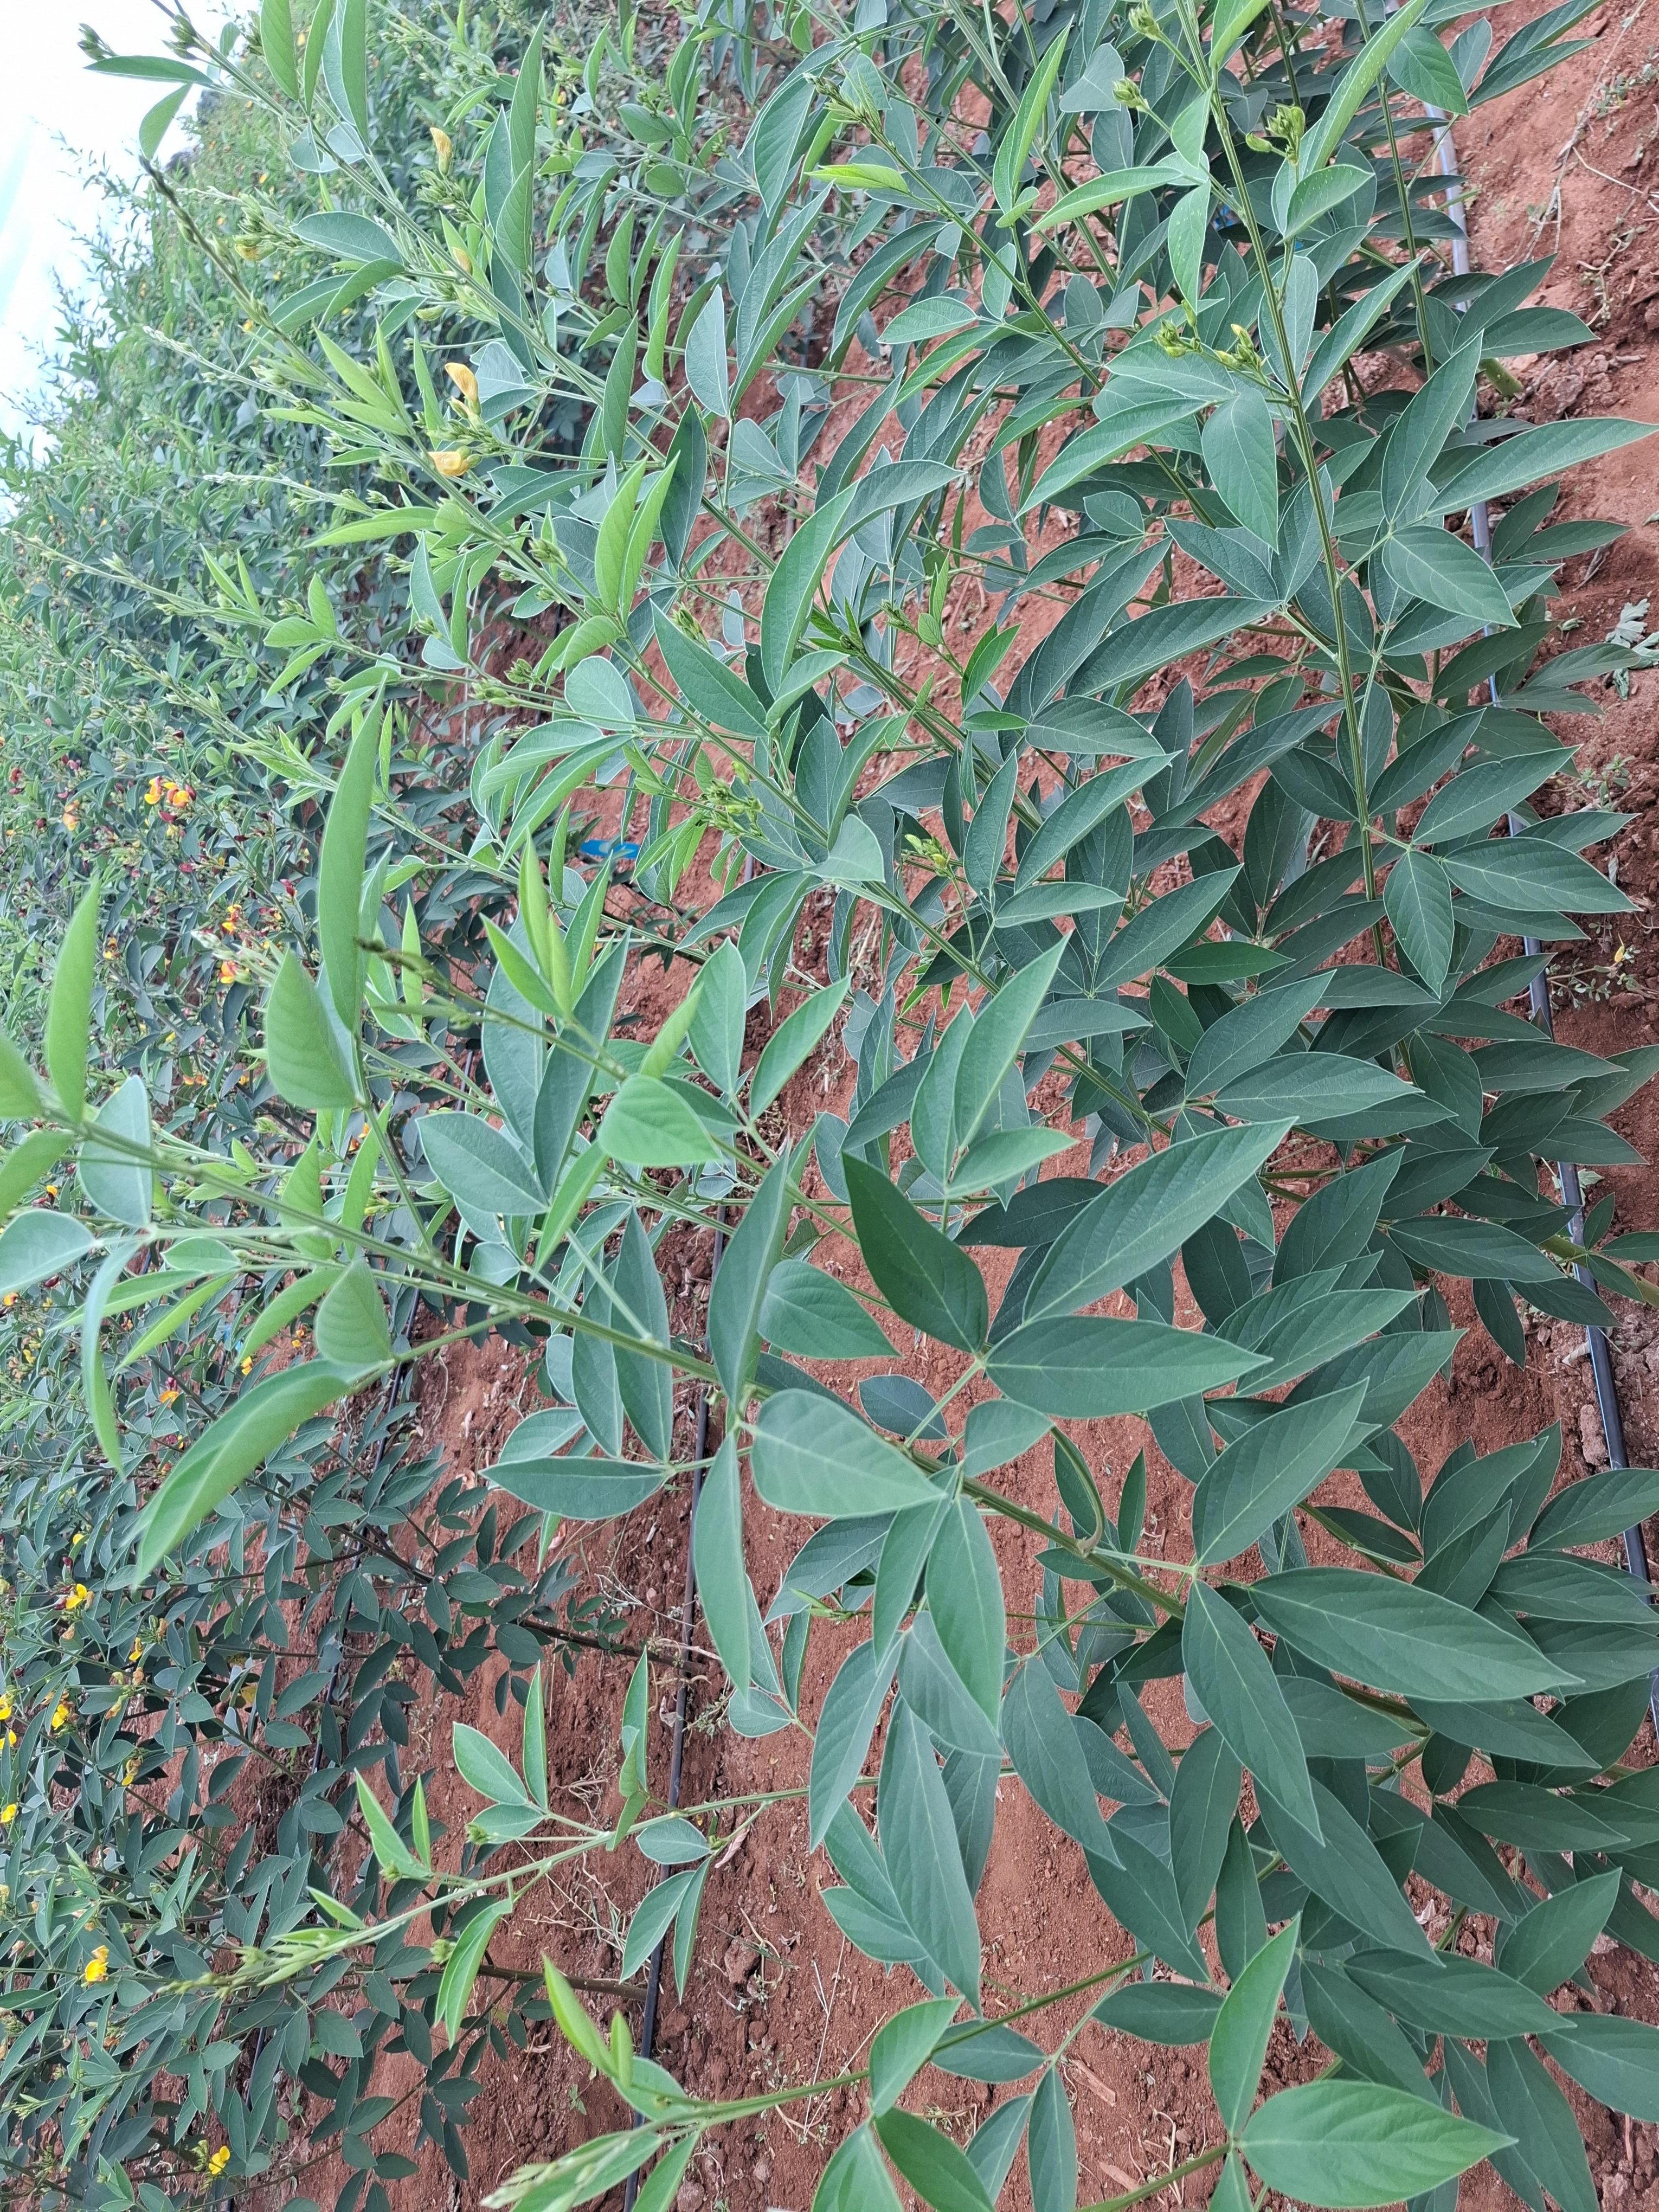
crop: pigeonpea
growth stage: flowering
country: Kenya
